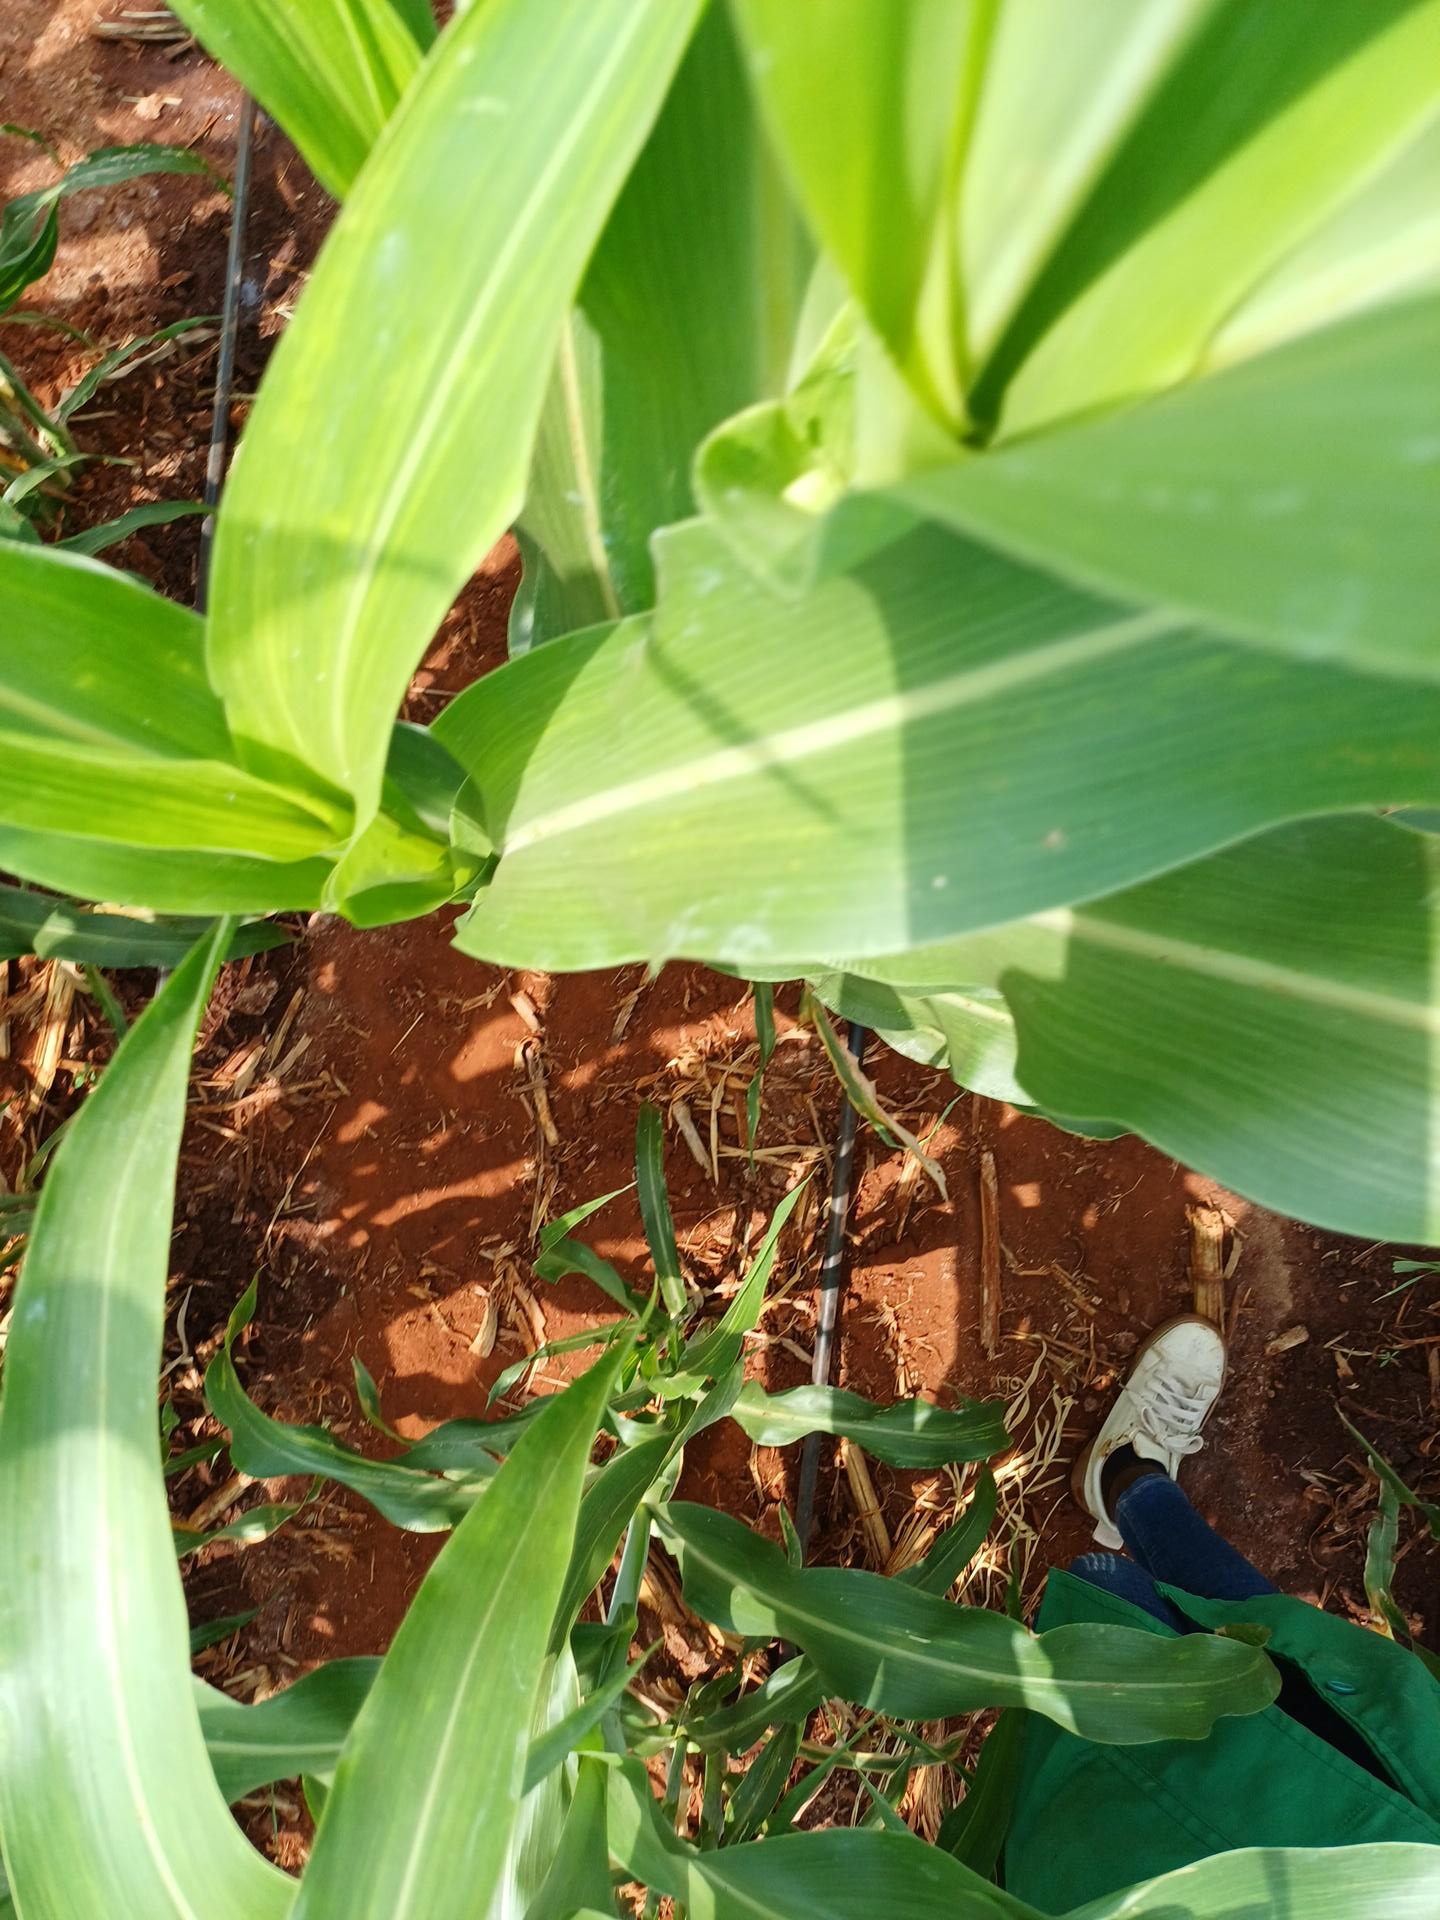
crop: sorghum
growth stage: vegetative
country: Kenya
